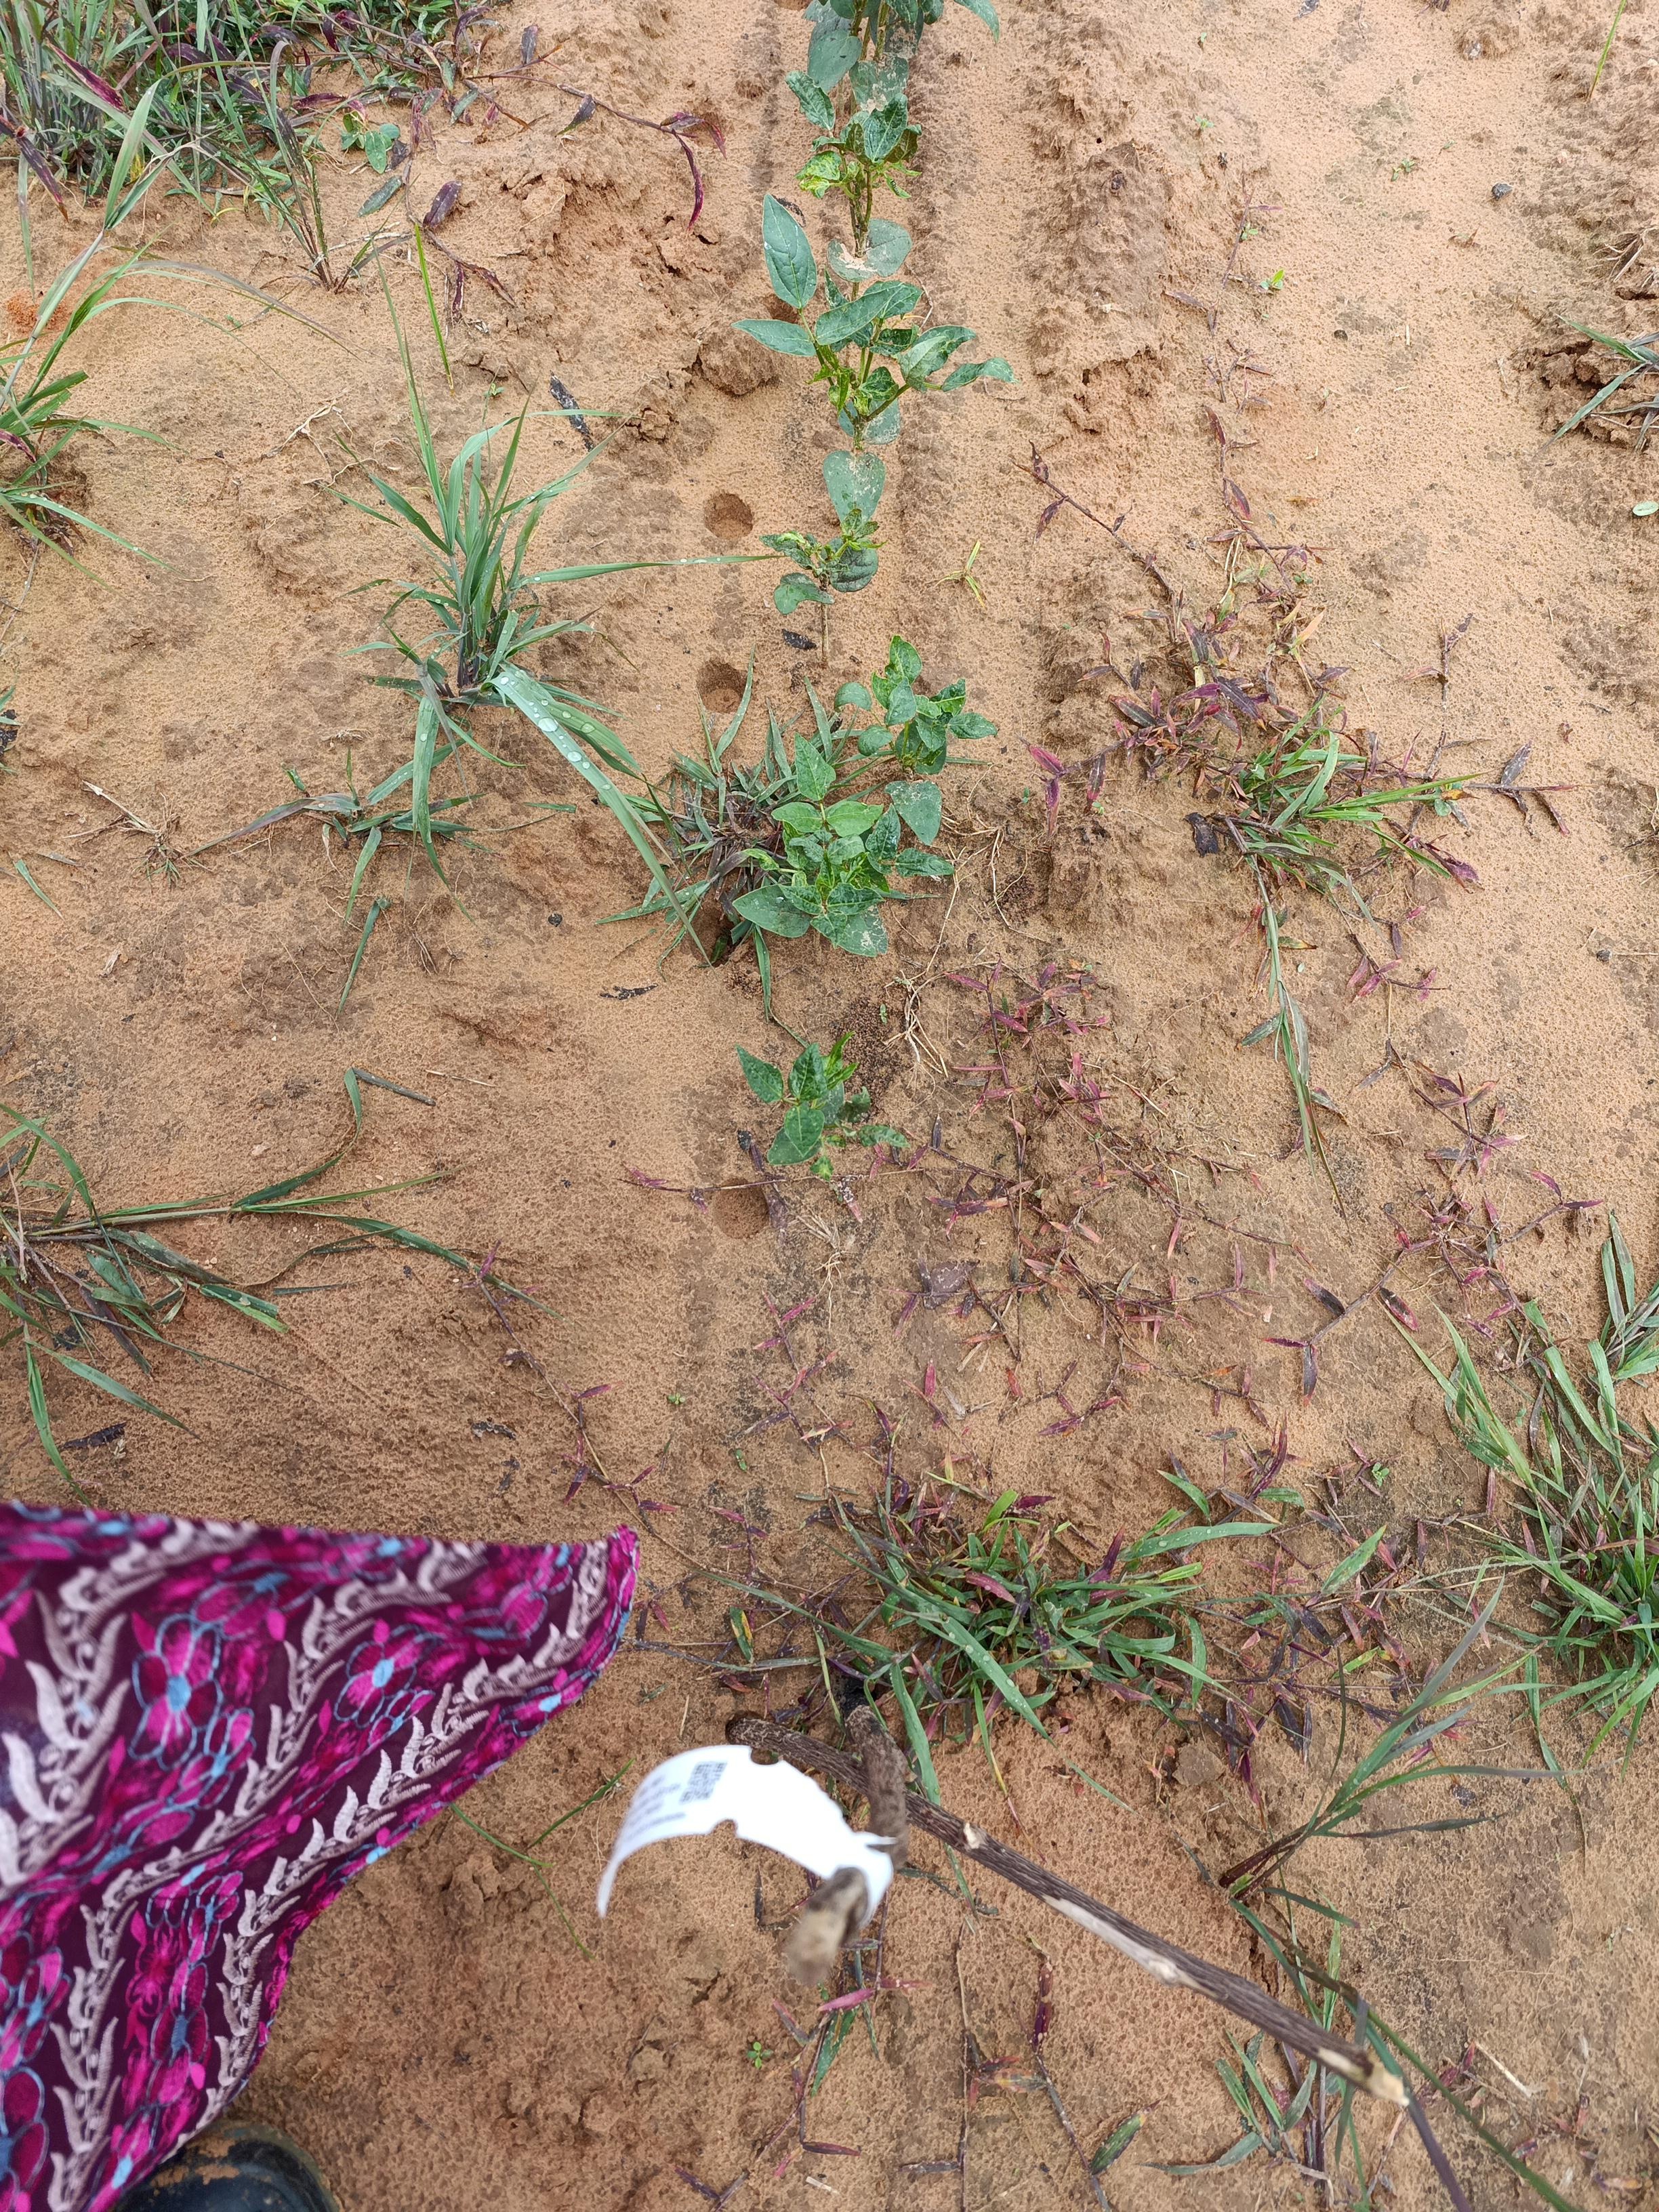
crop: cowpea
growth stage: emergence
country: Nigeria
